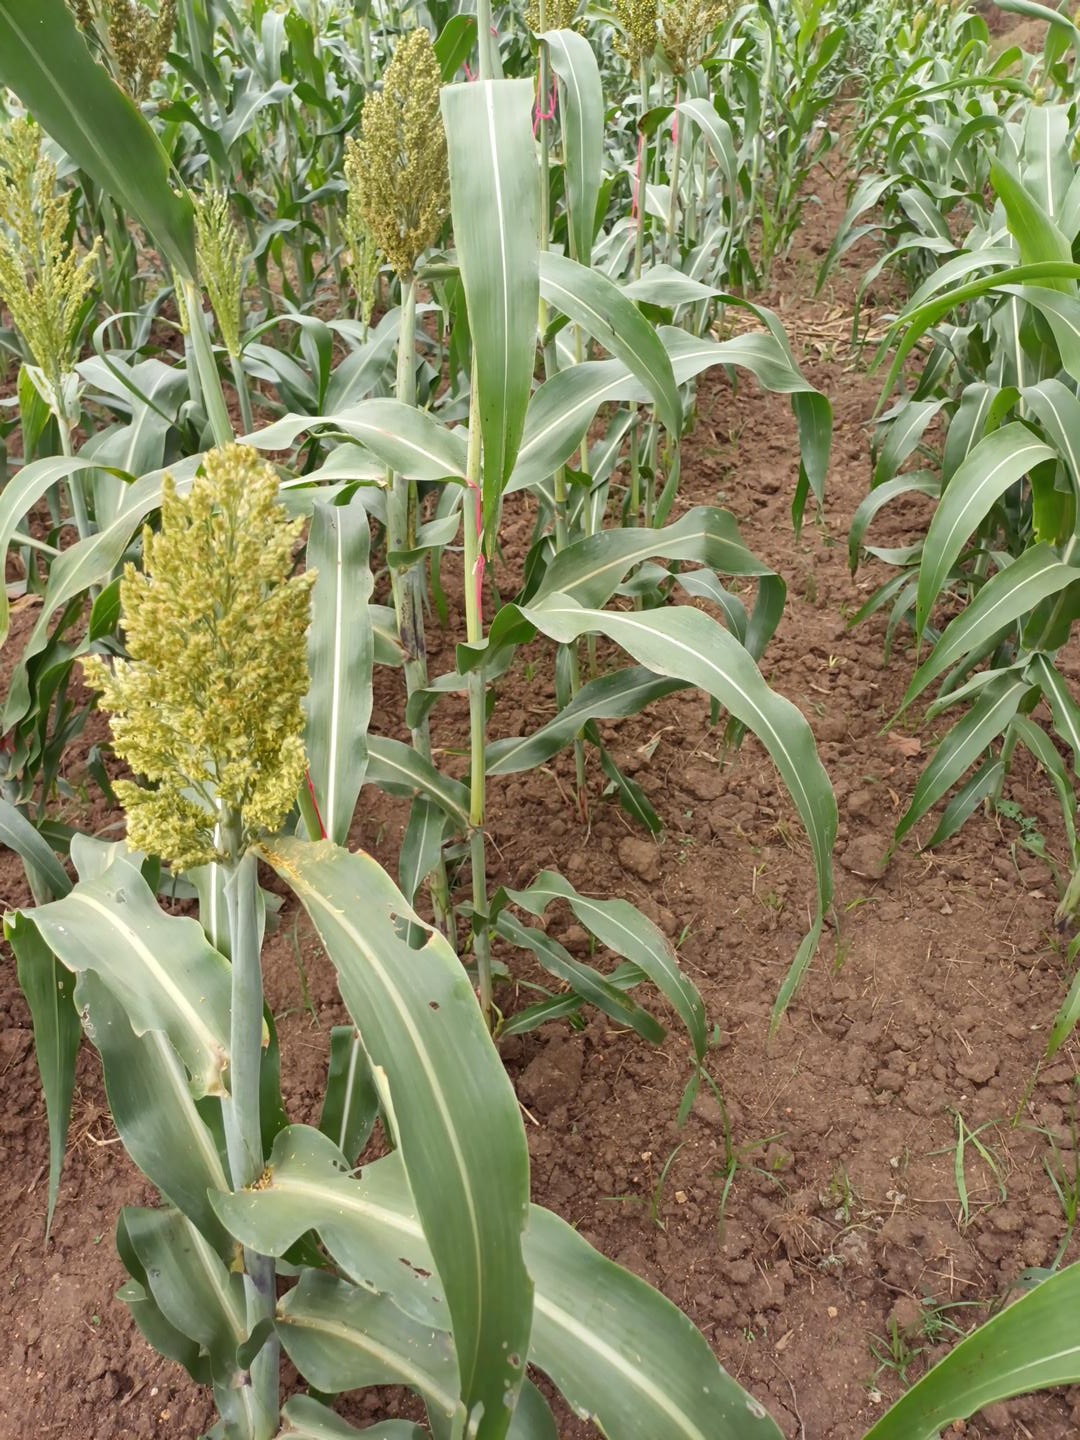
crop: sorghum
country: Kenya
